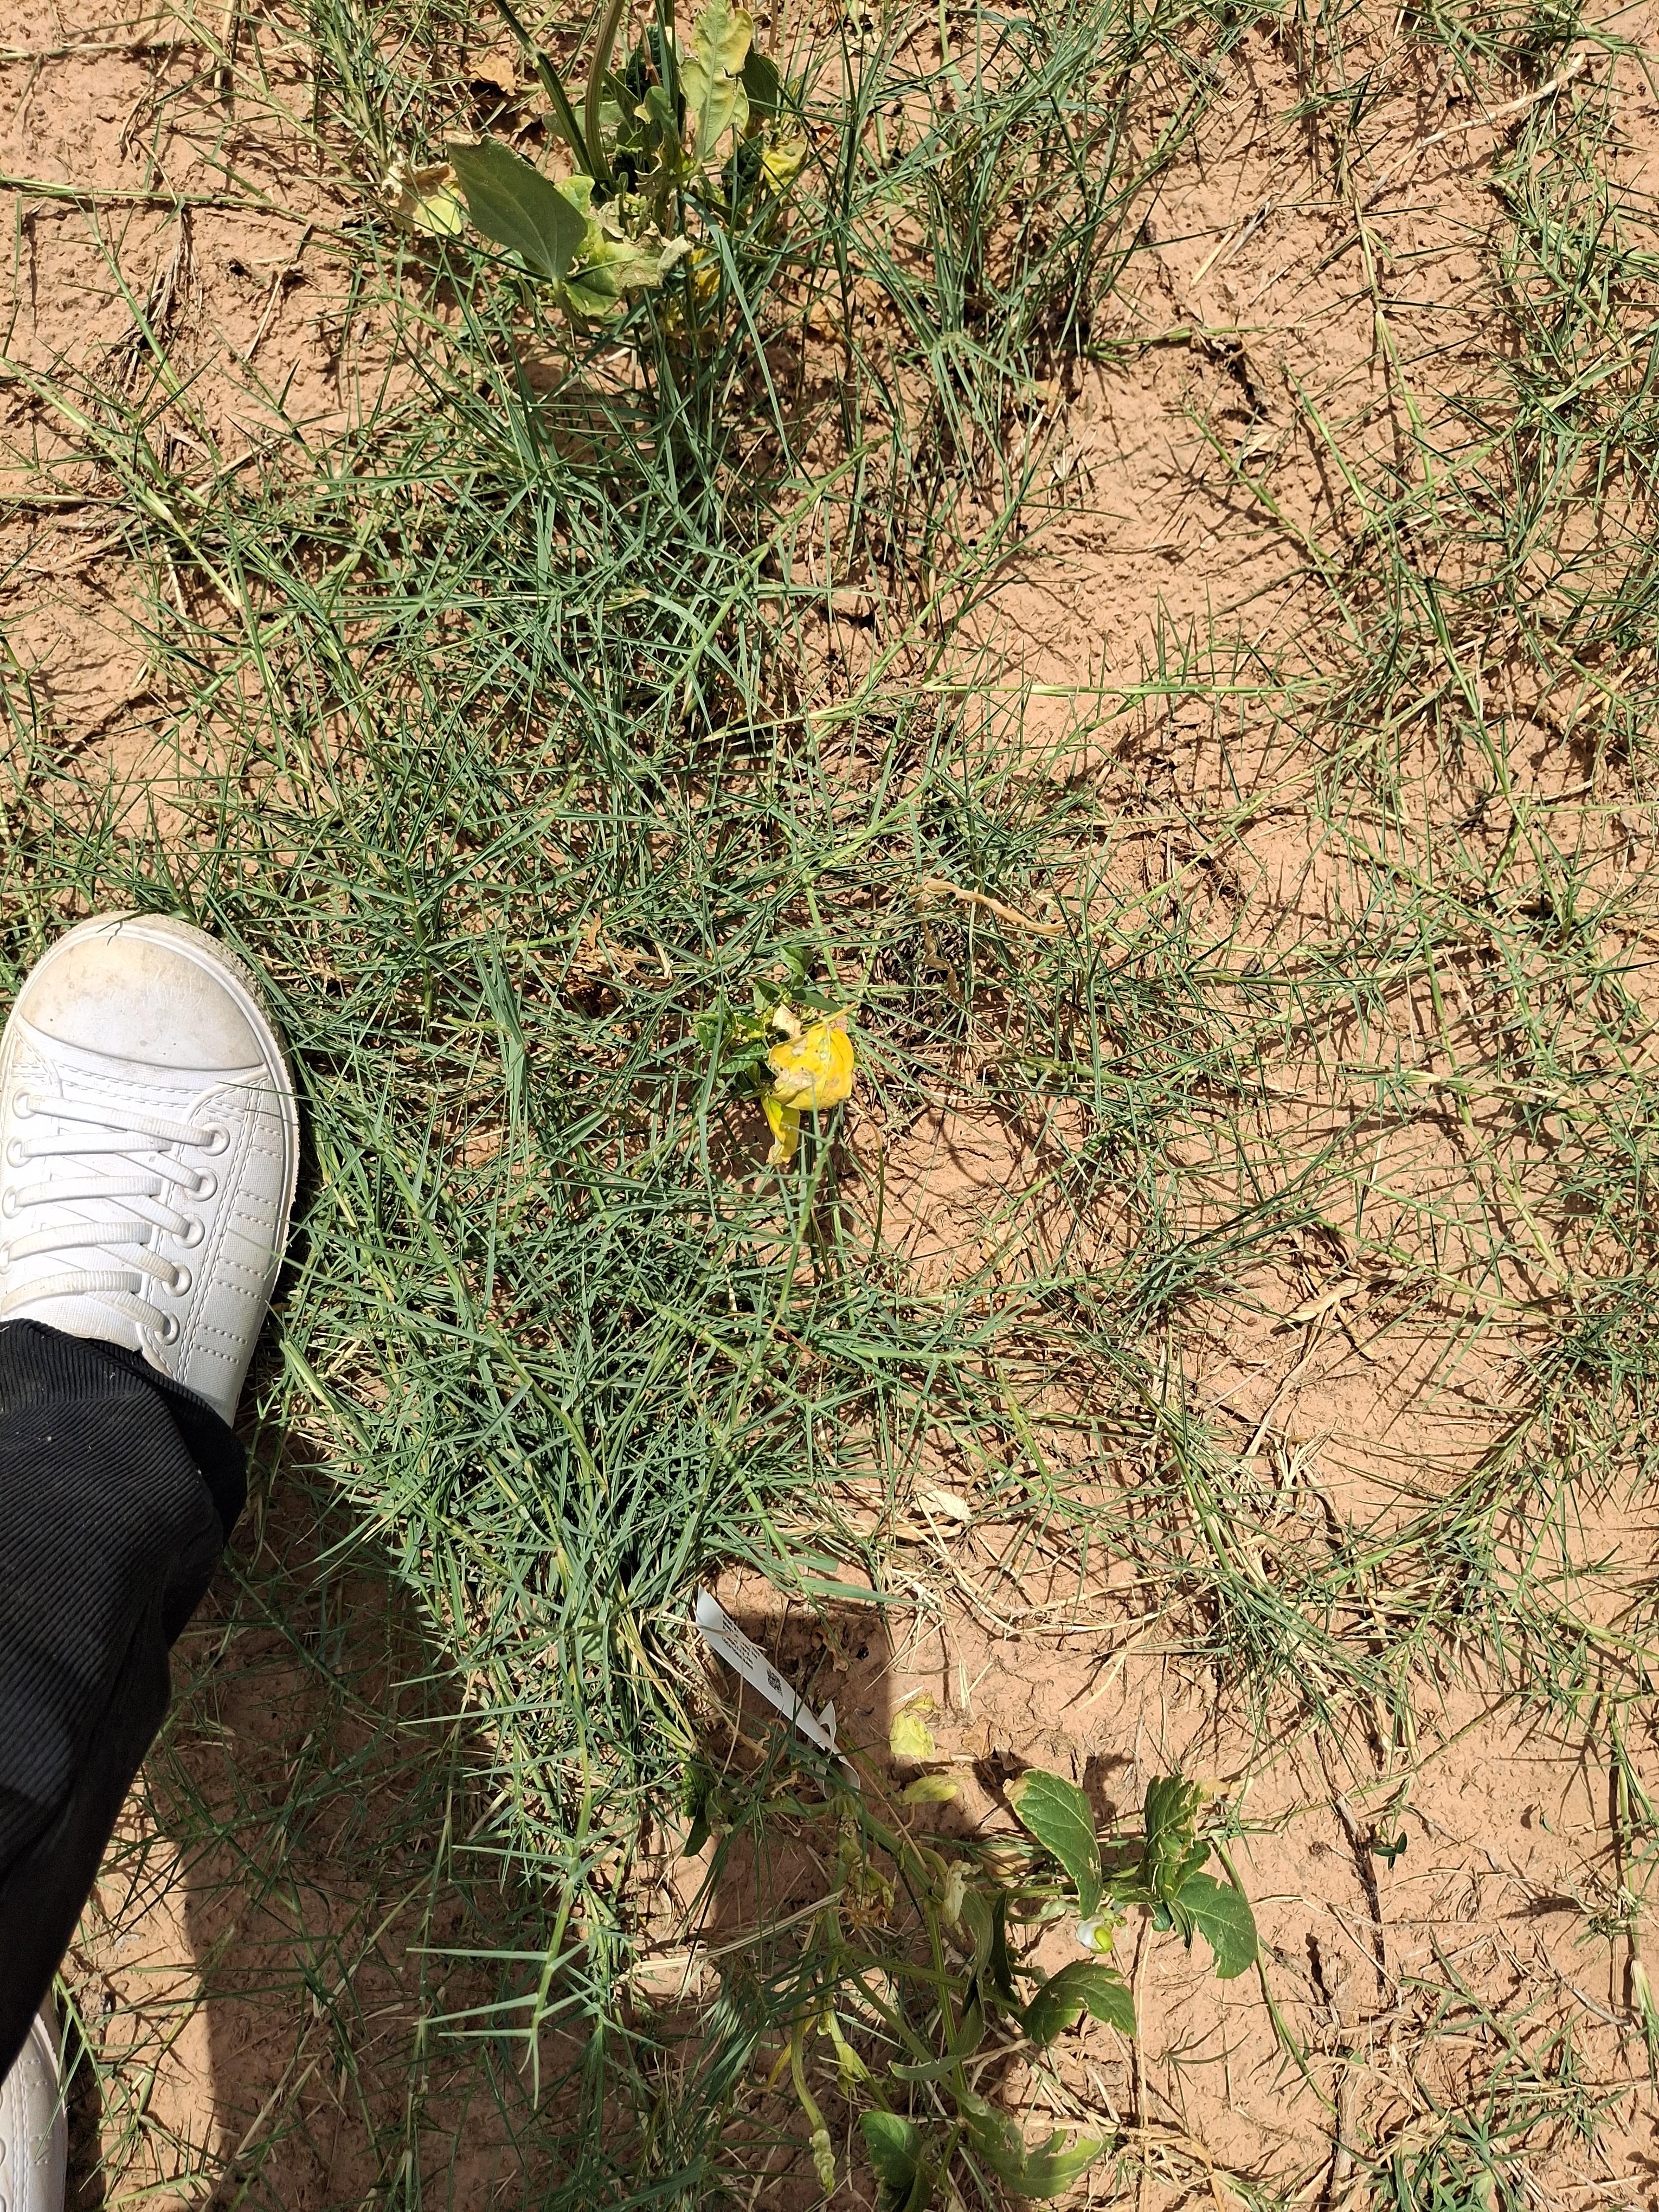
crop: cowpea
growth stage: harvest maturity
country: Nigeria
